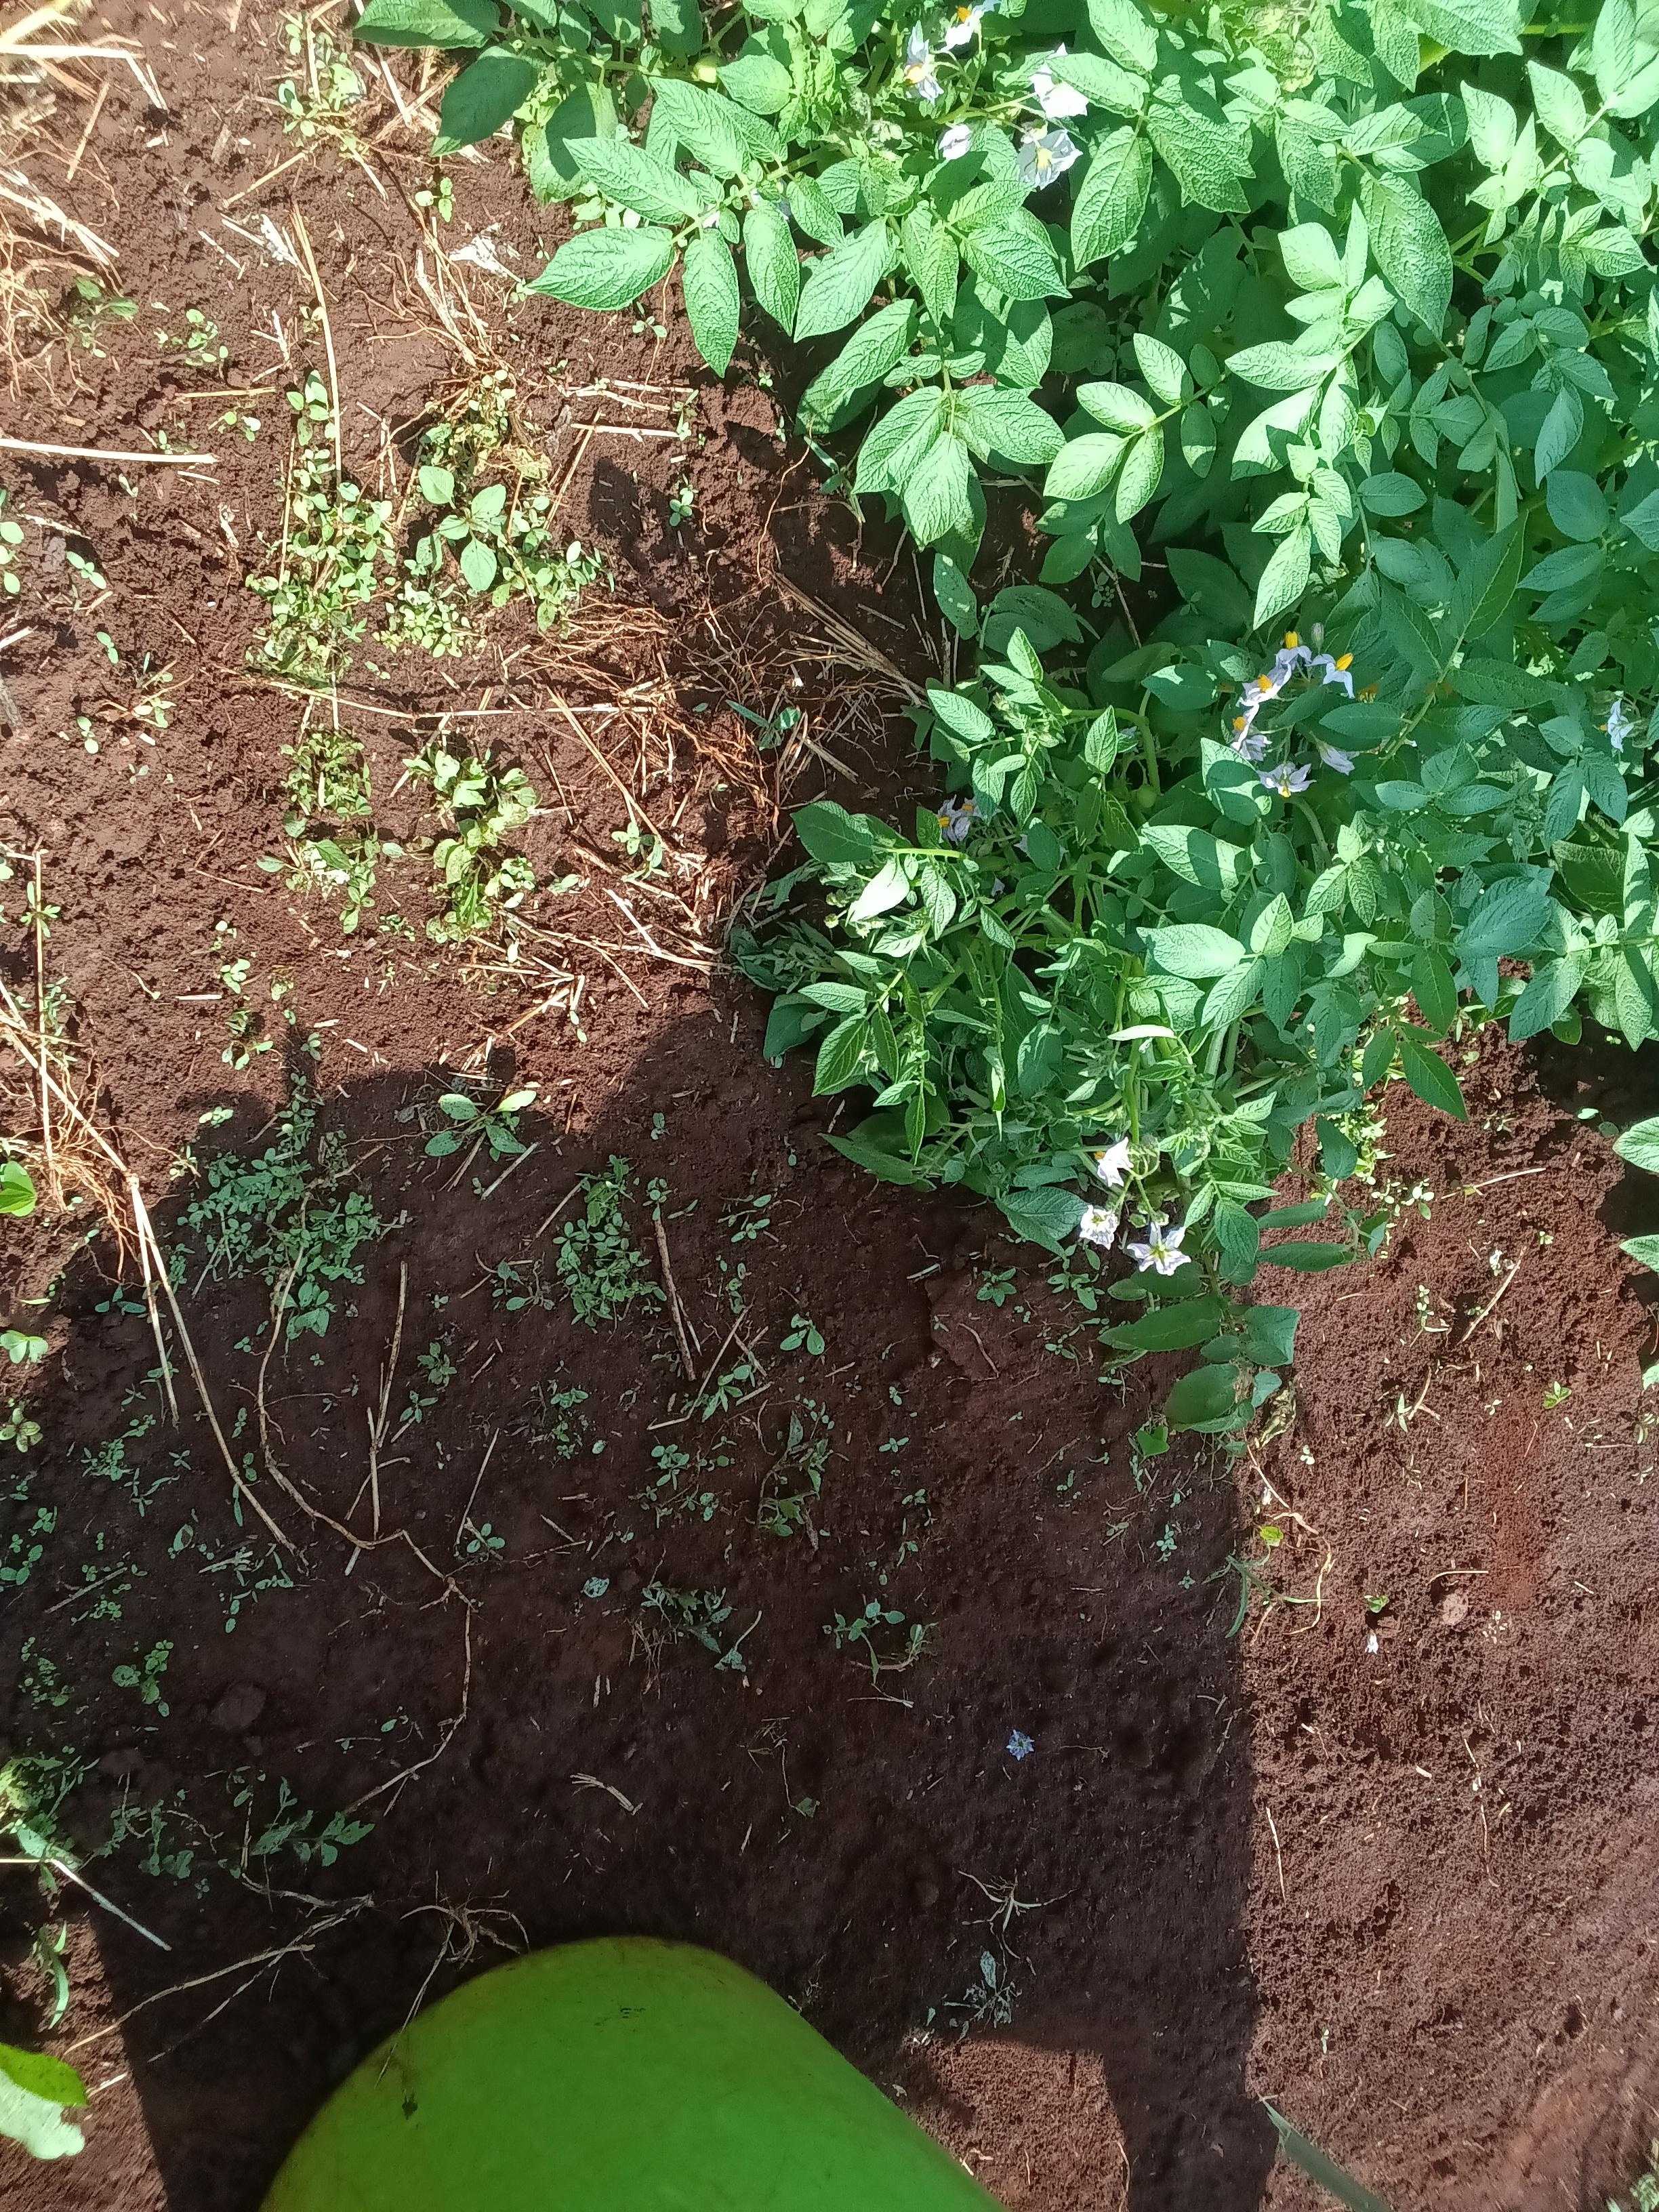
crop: potato
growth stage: flowering
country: Kenya
